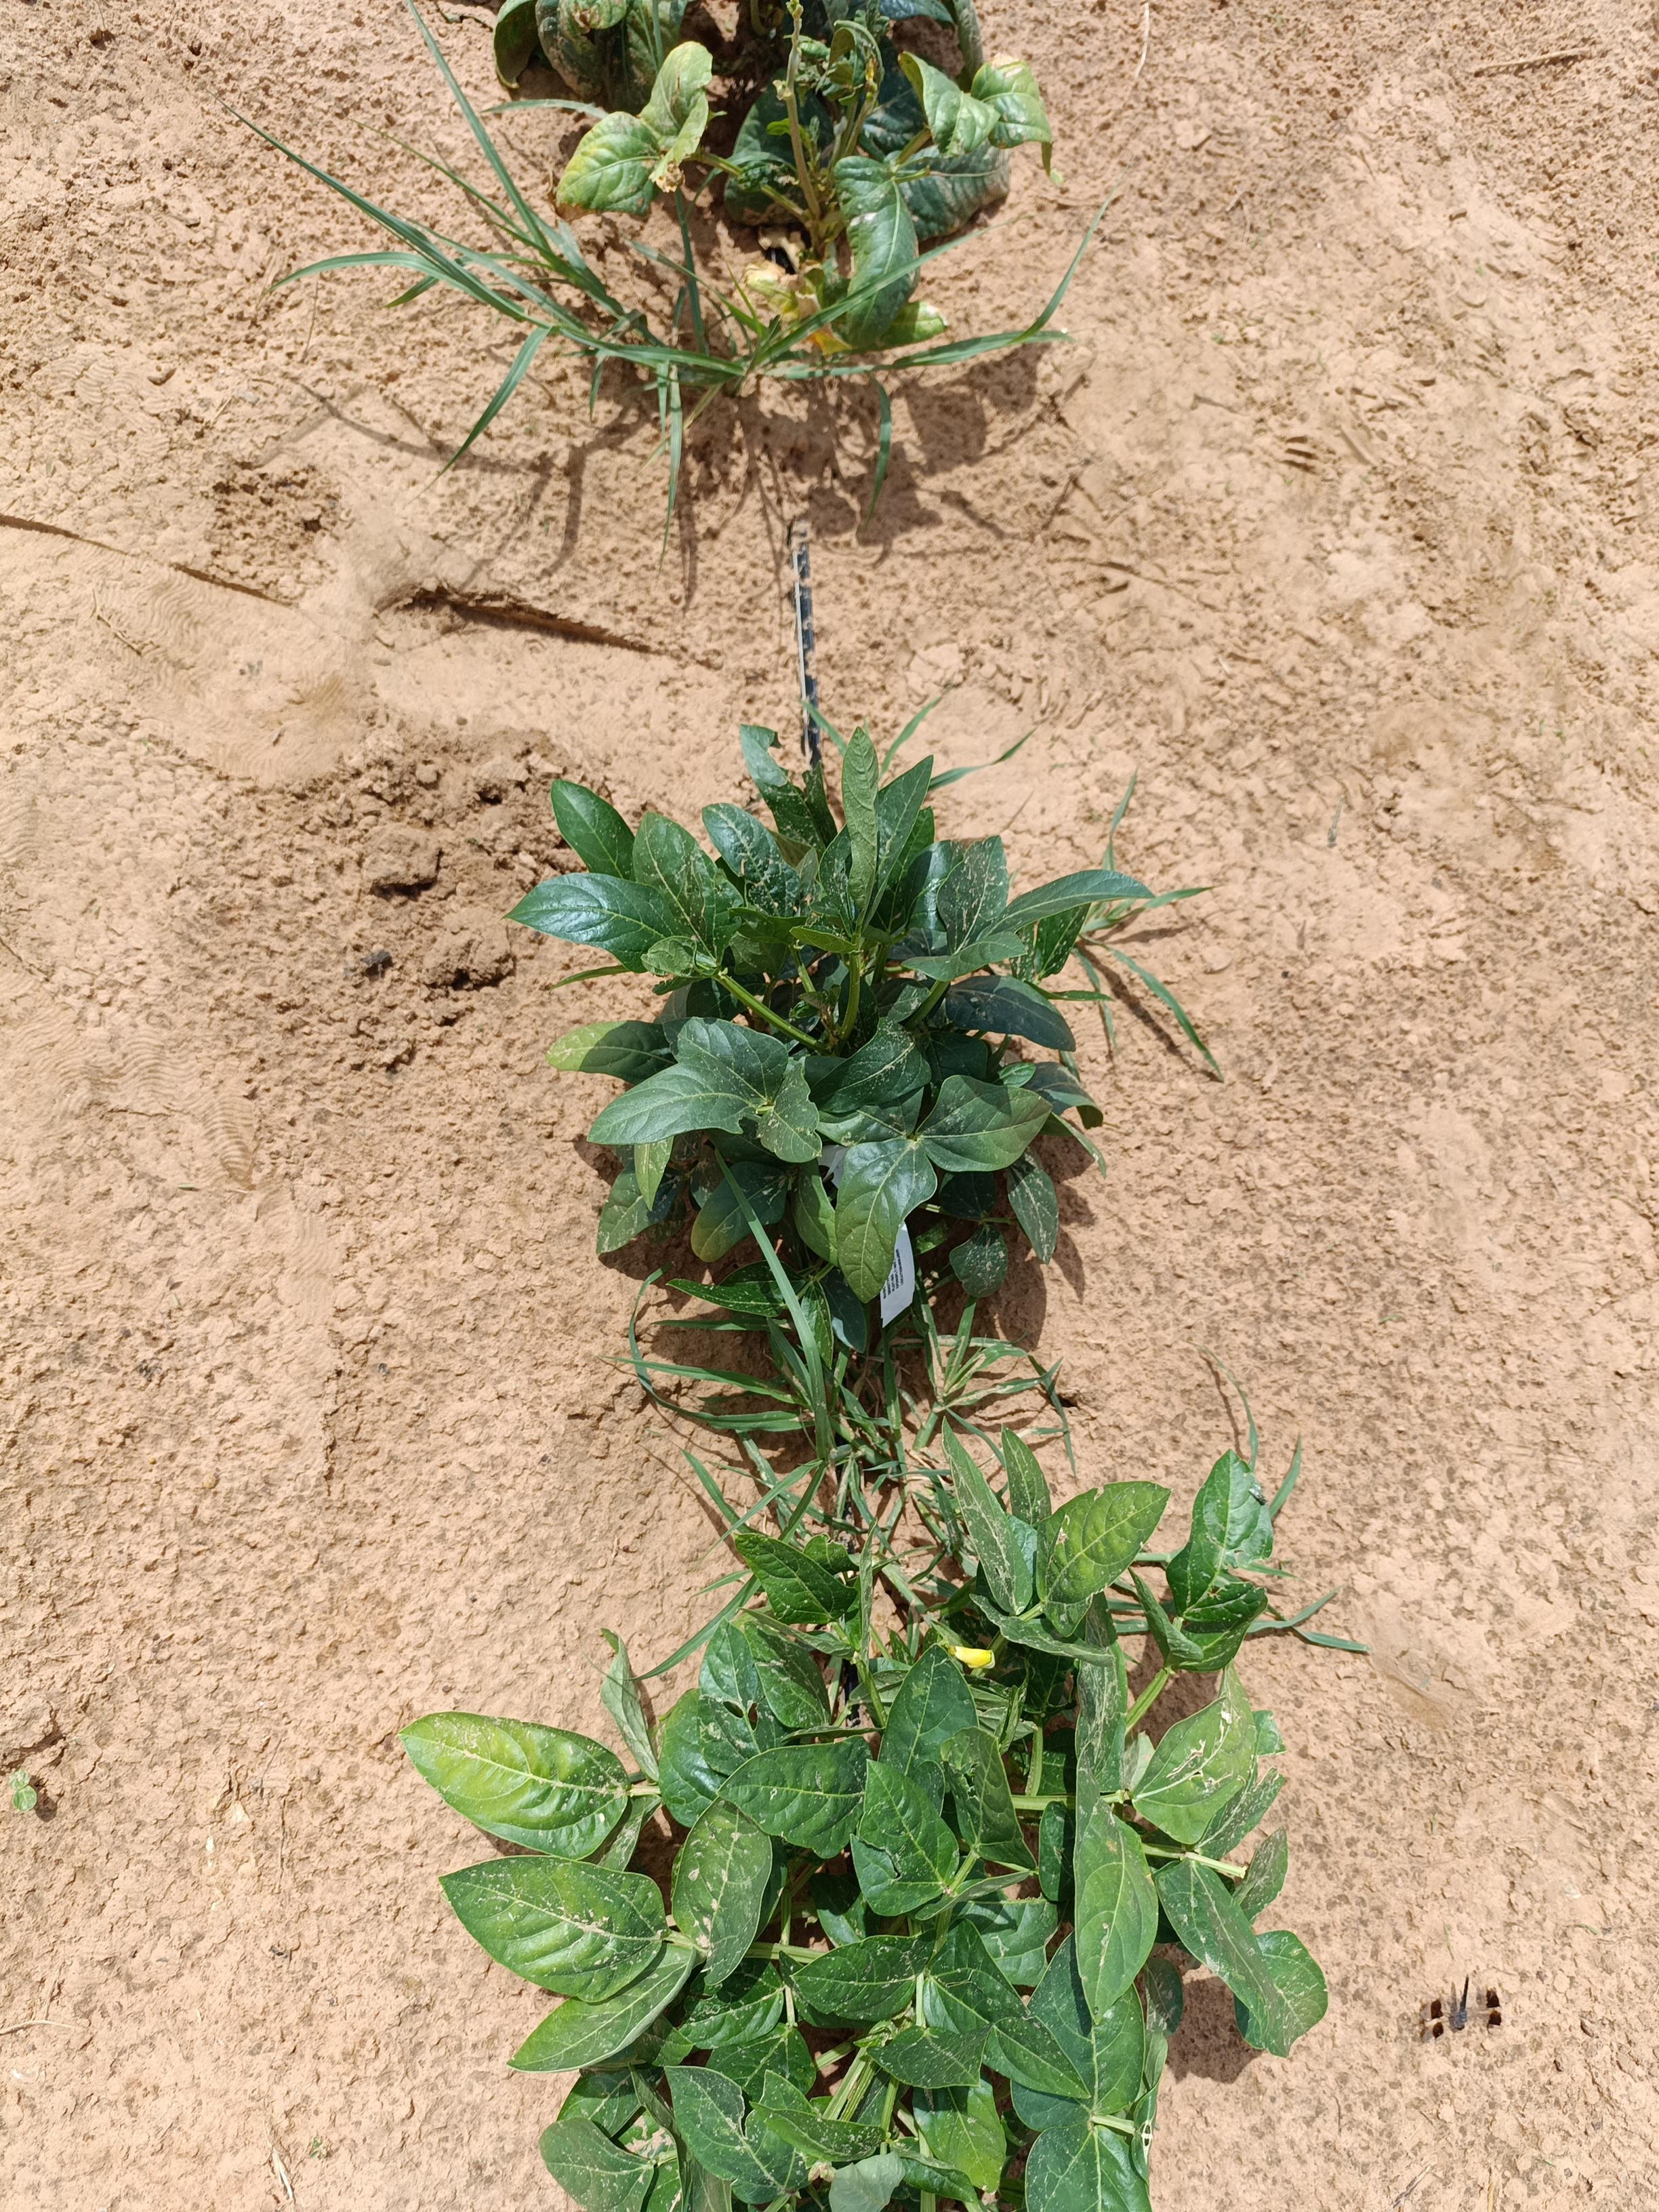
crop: cowpea
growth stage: flowering
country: Nigeria
